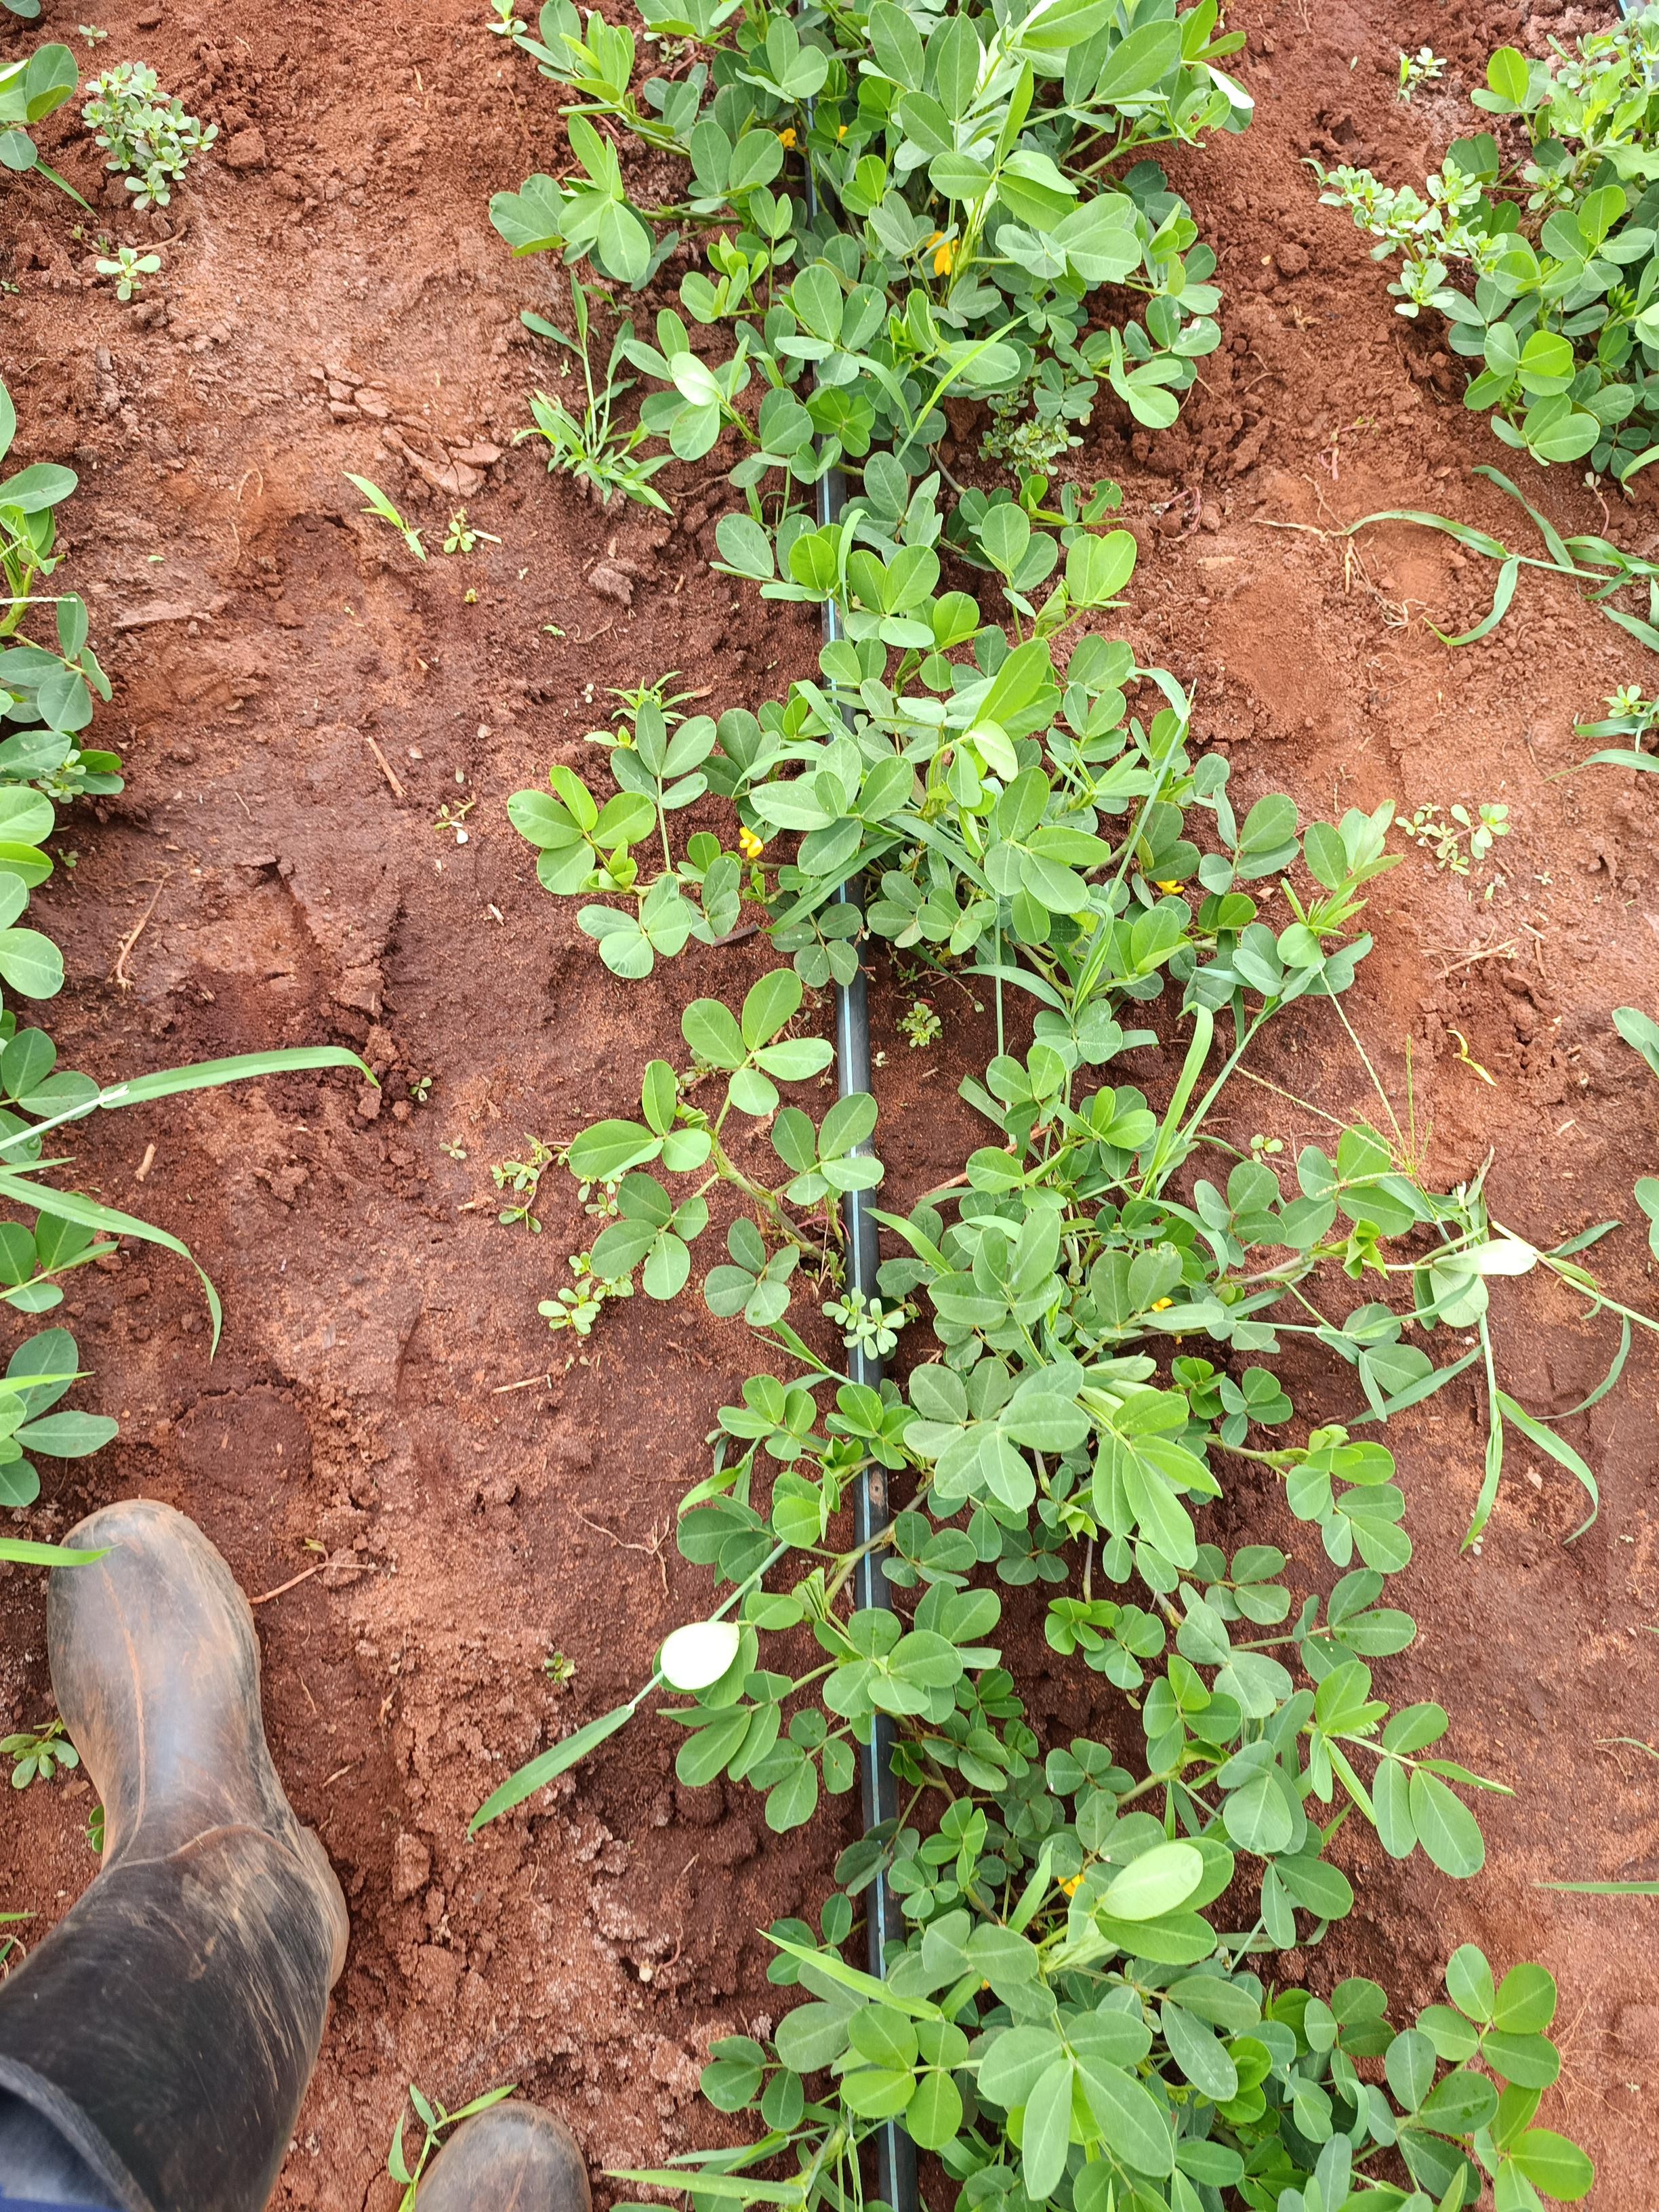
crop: groundnut
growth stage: flowering
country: Kenya
